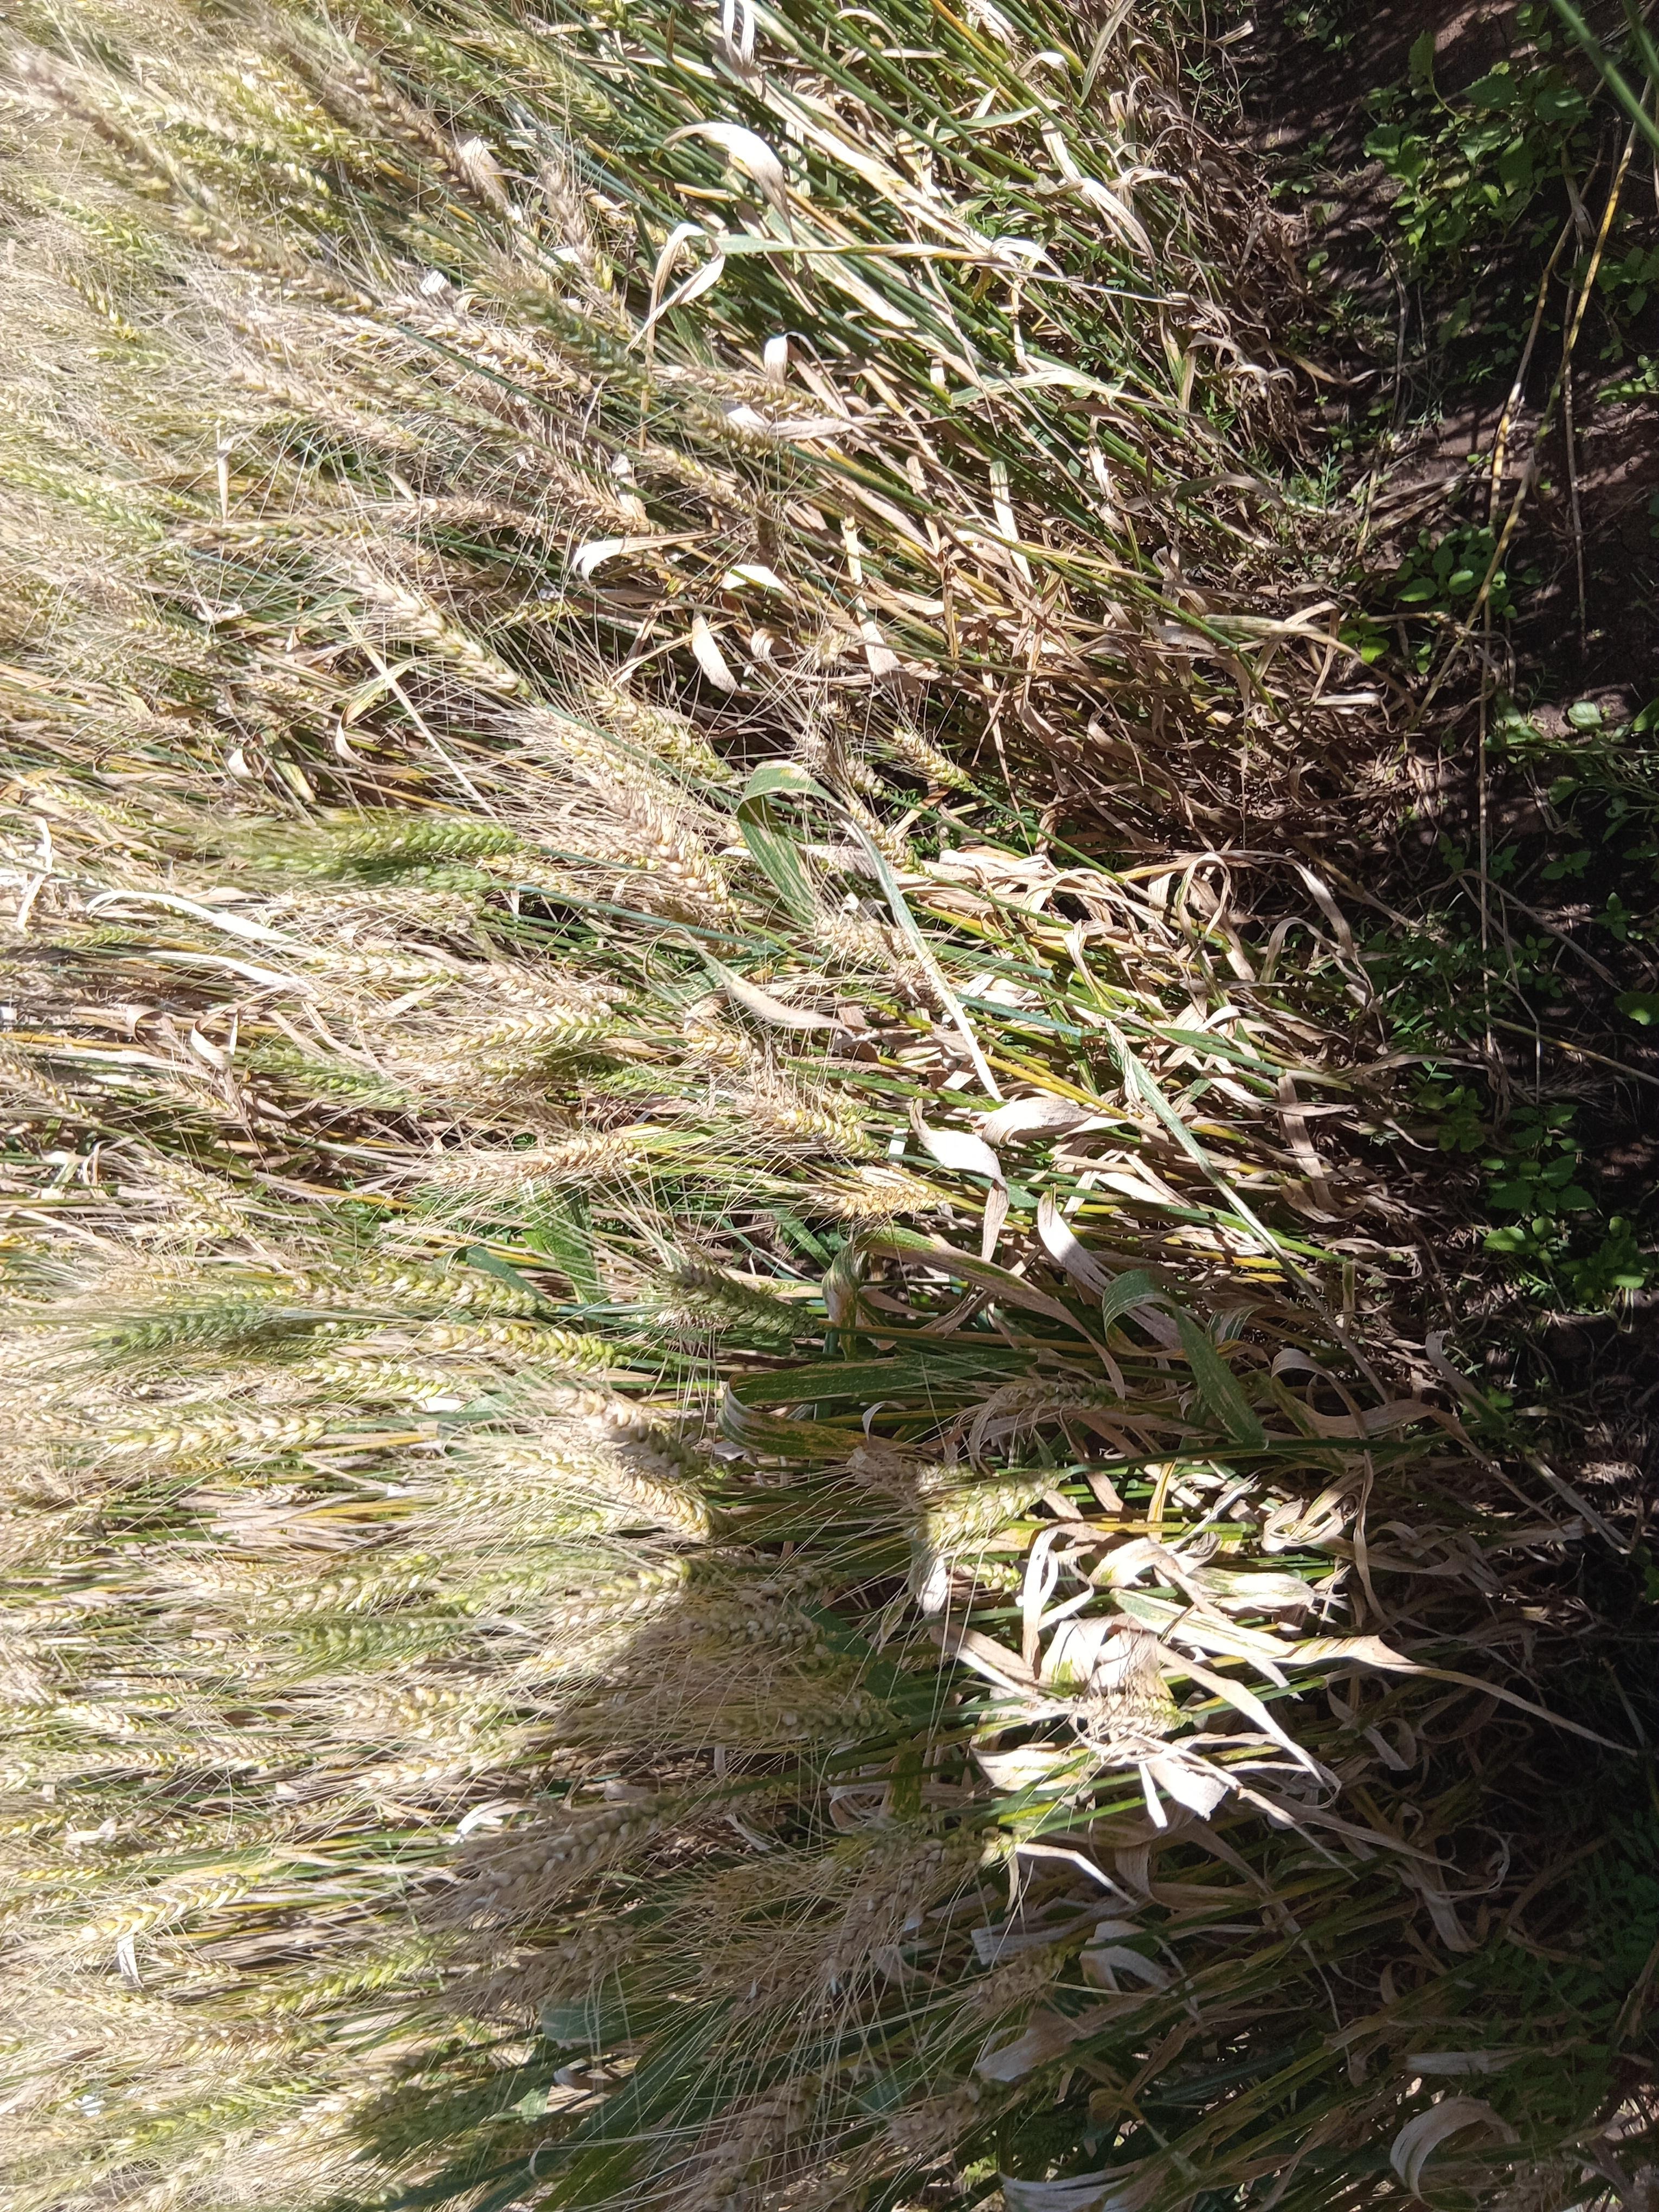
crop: wheat
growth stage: maturity
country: Kenya
